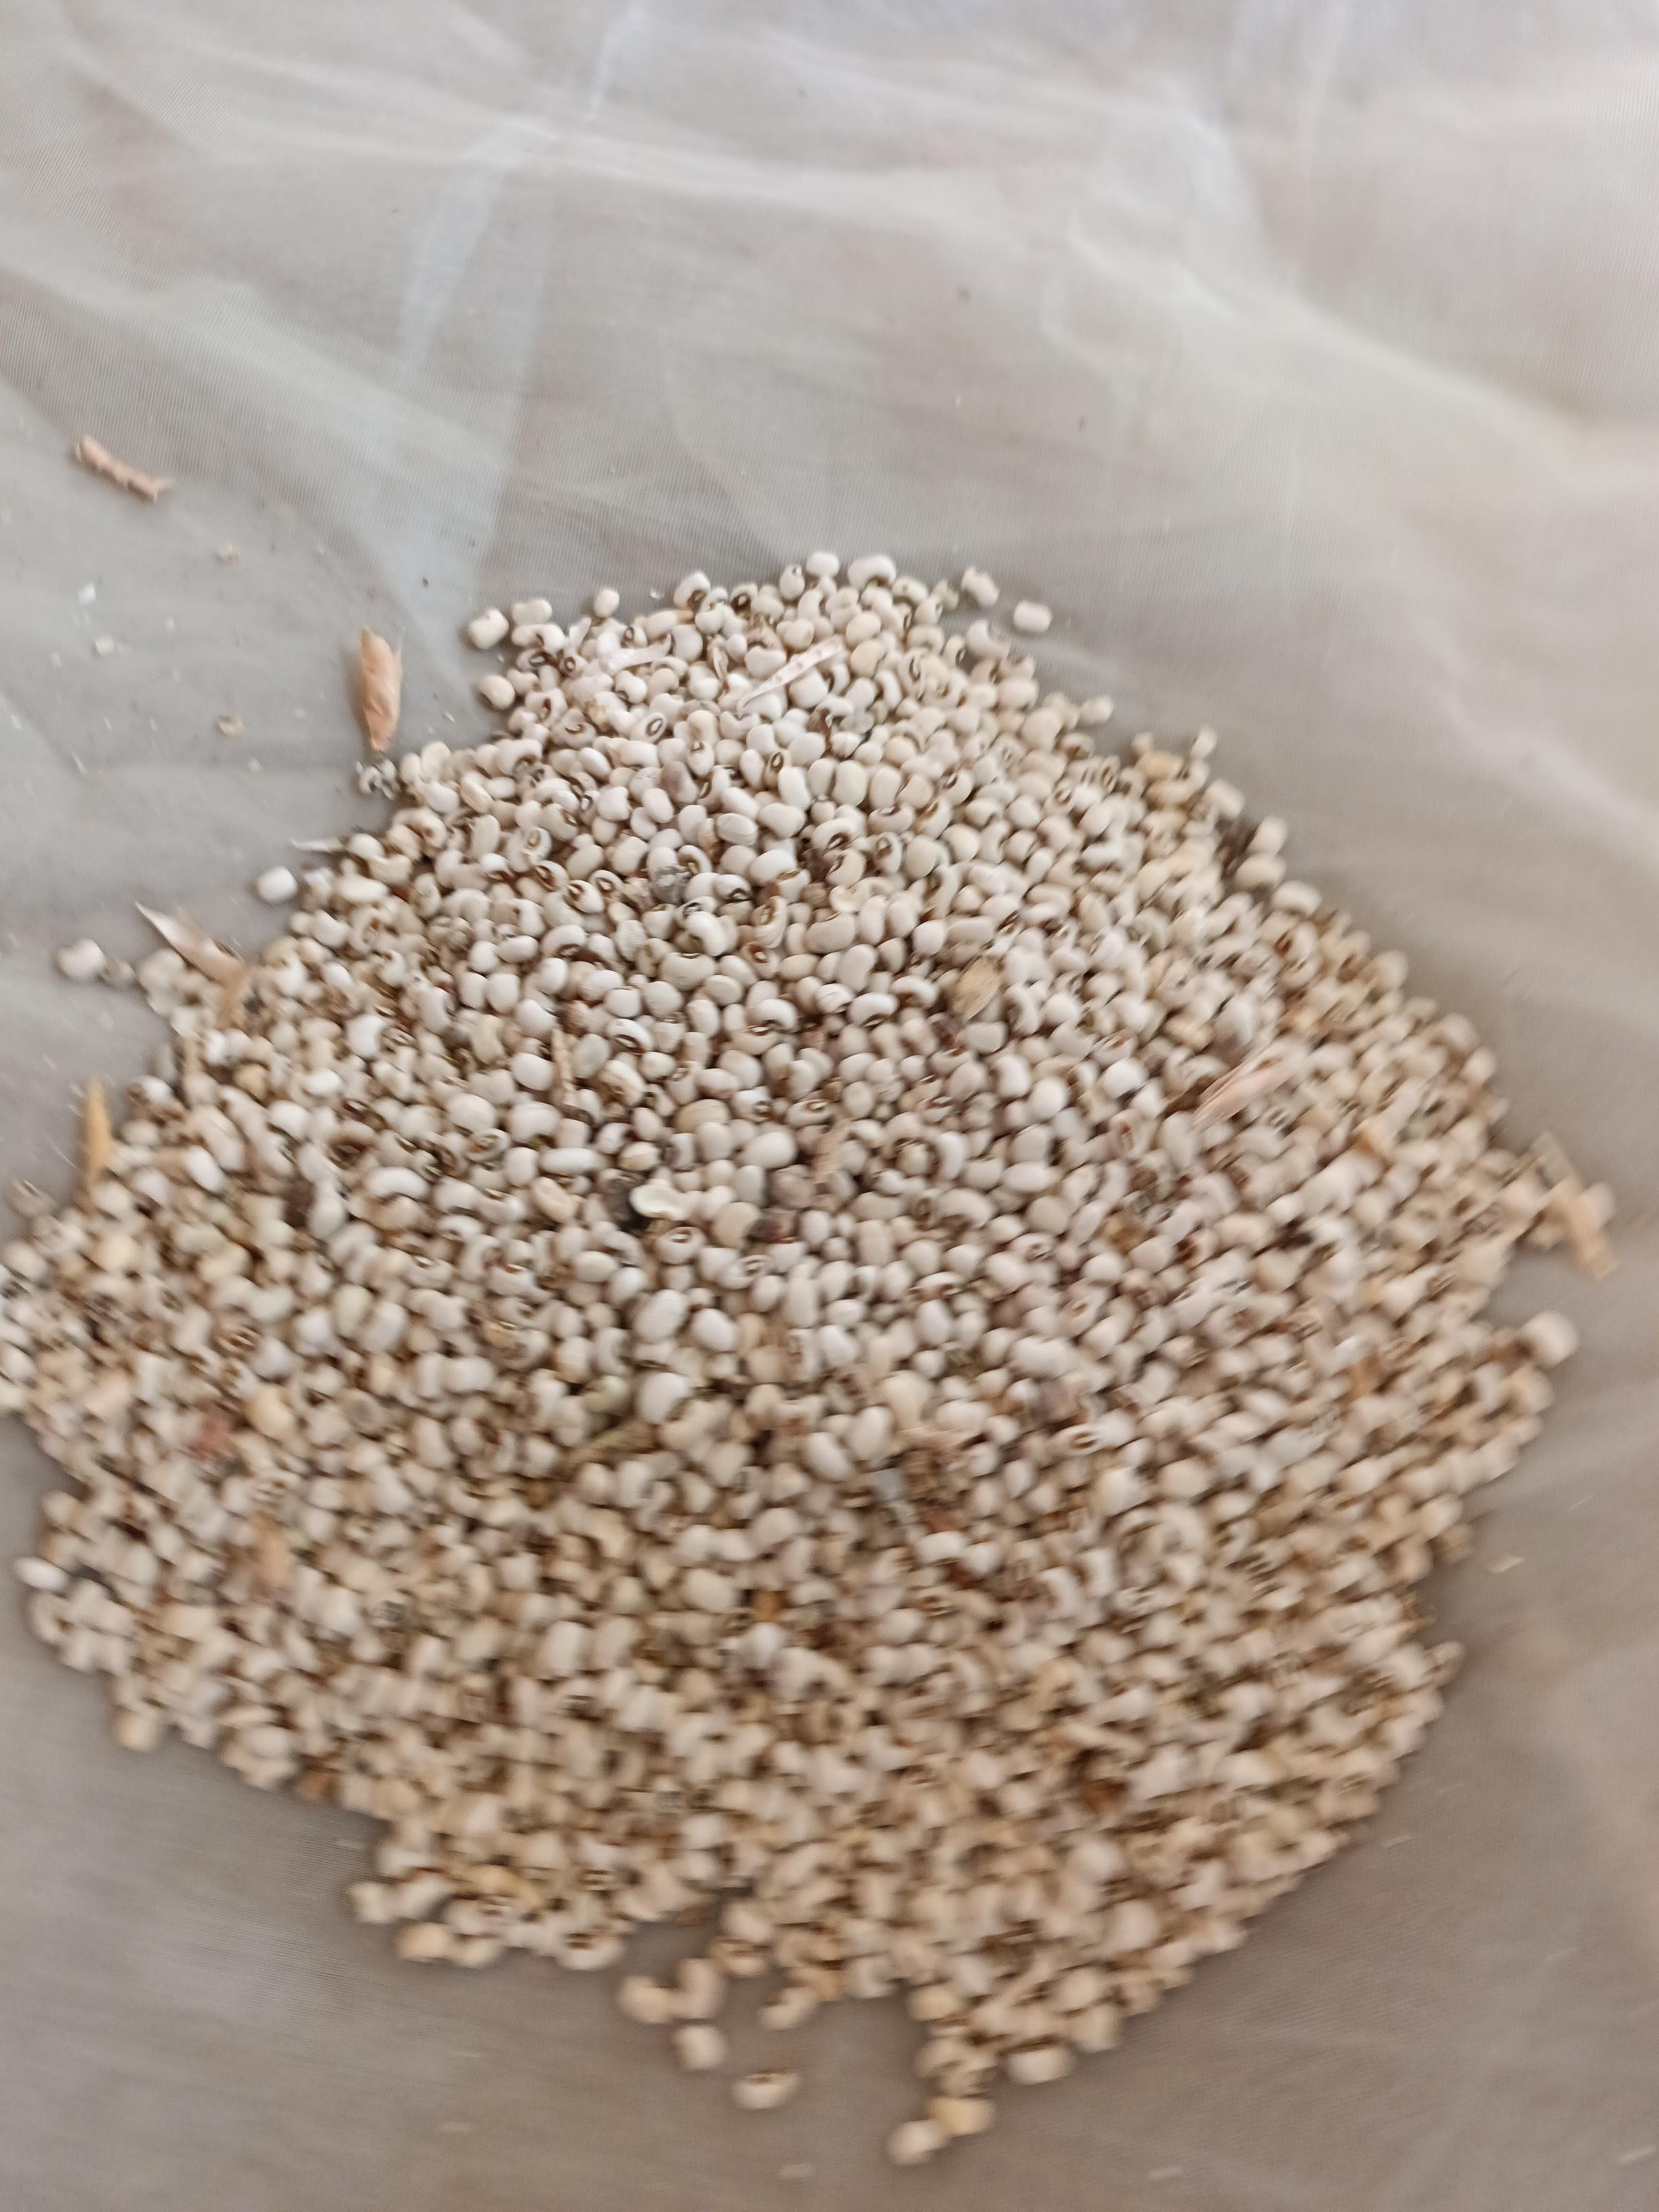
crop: cowpea
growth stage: harvest
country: Nigeria
